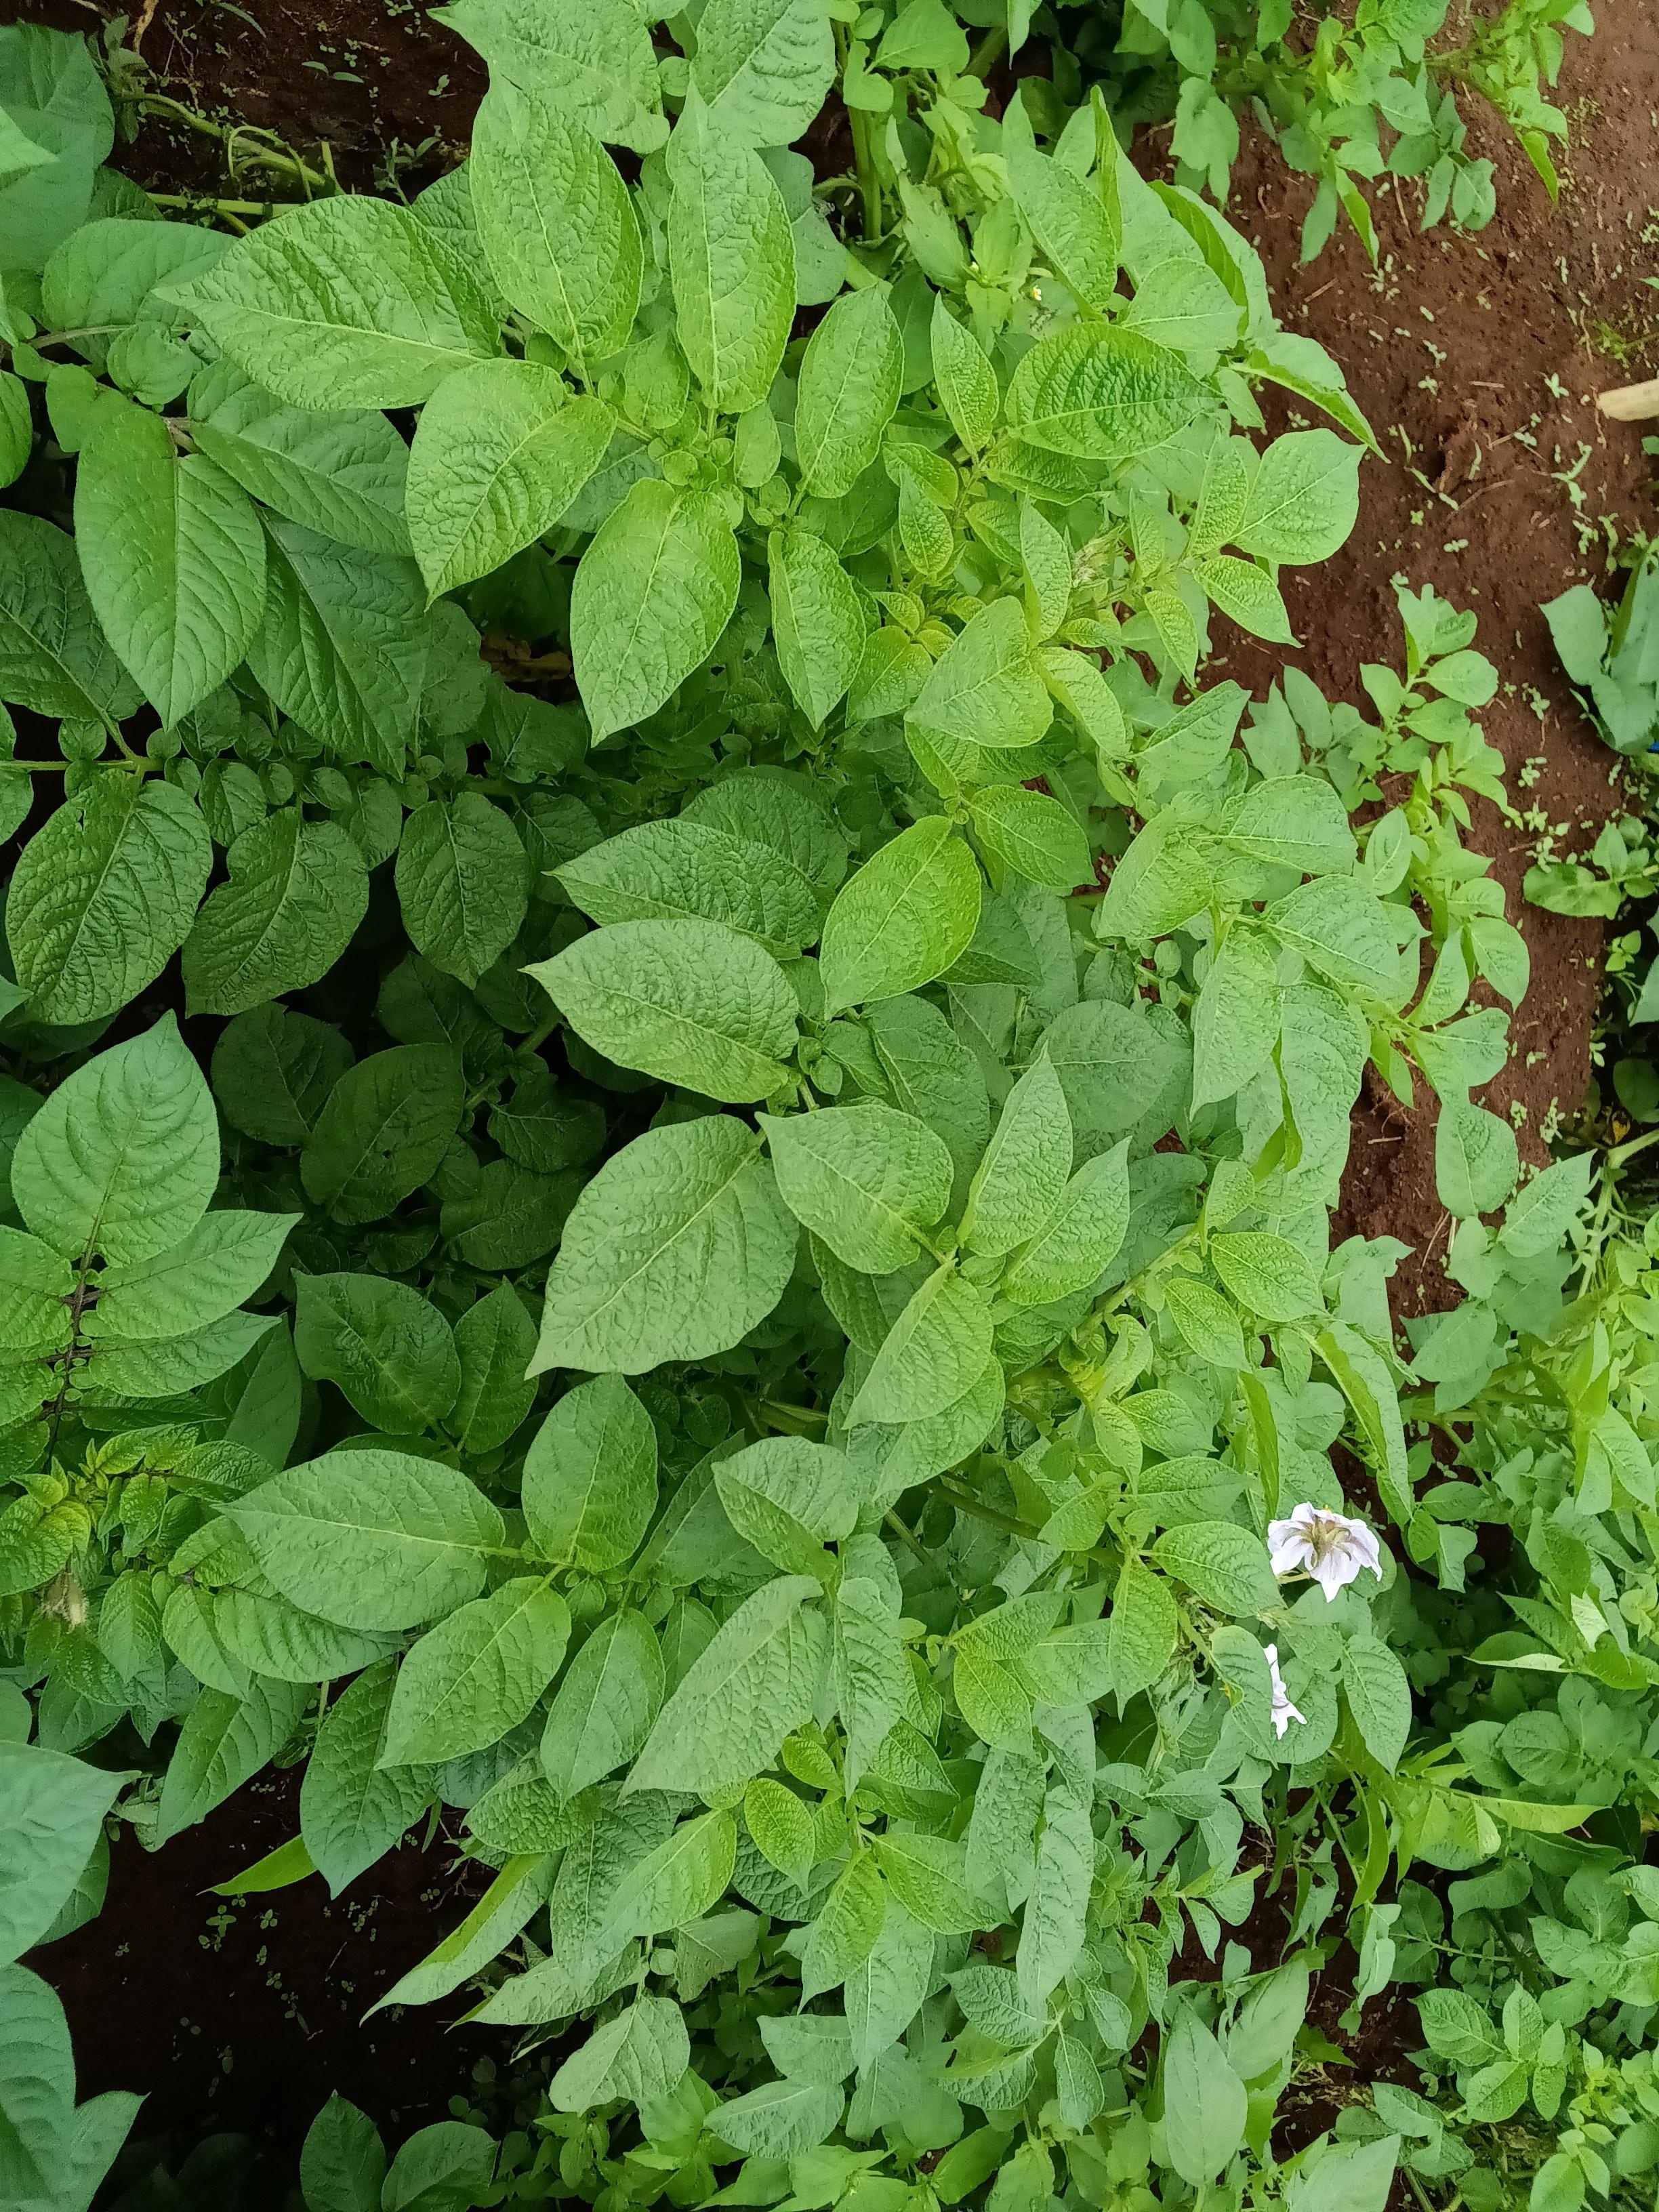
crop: potato
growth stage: flowering
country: Kenya
